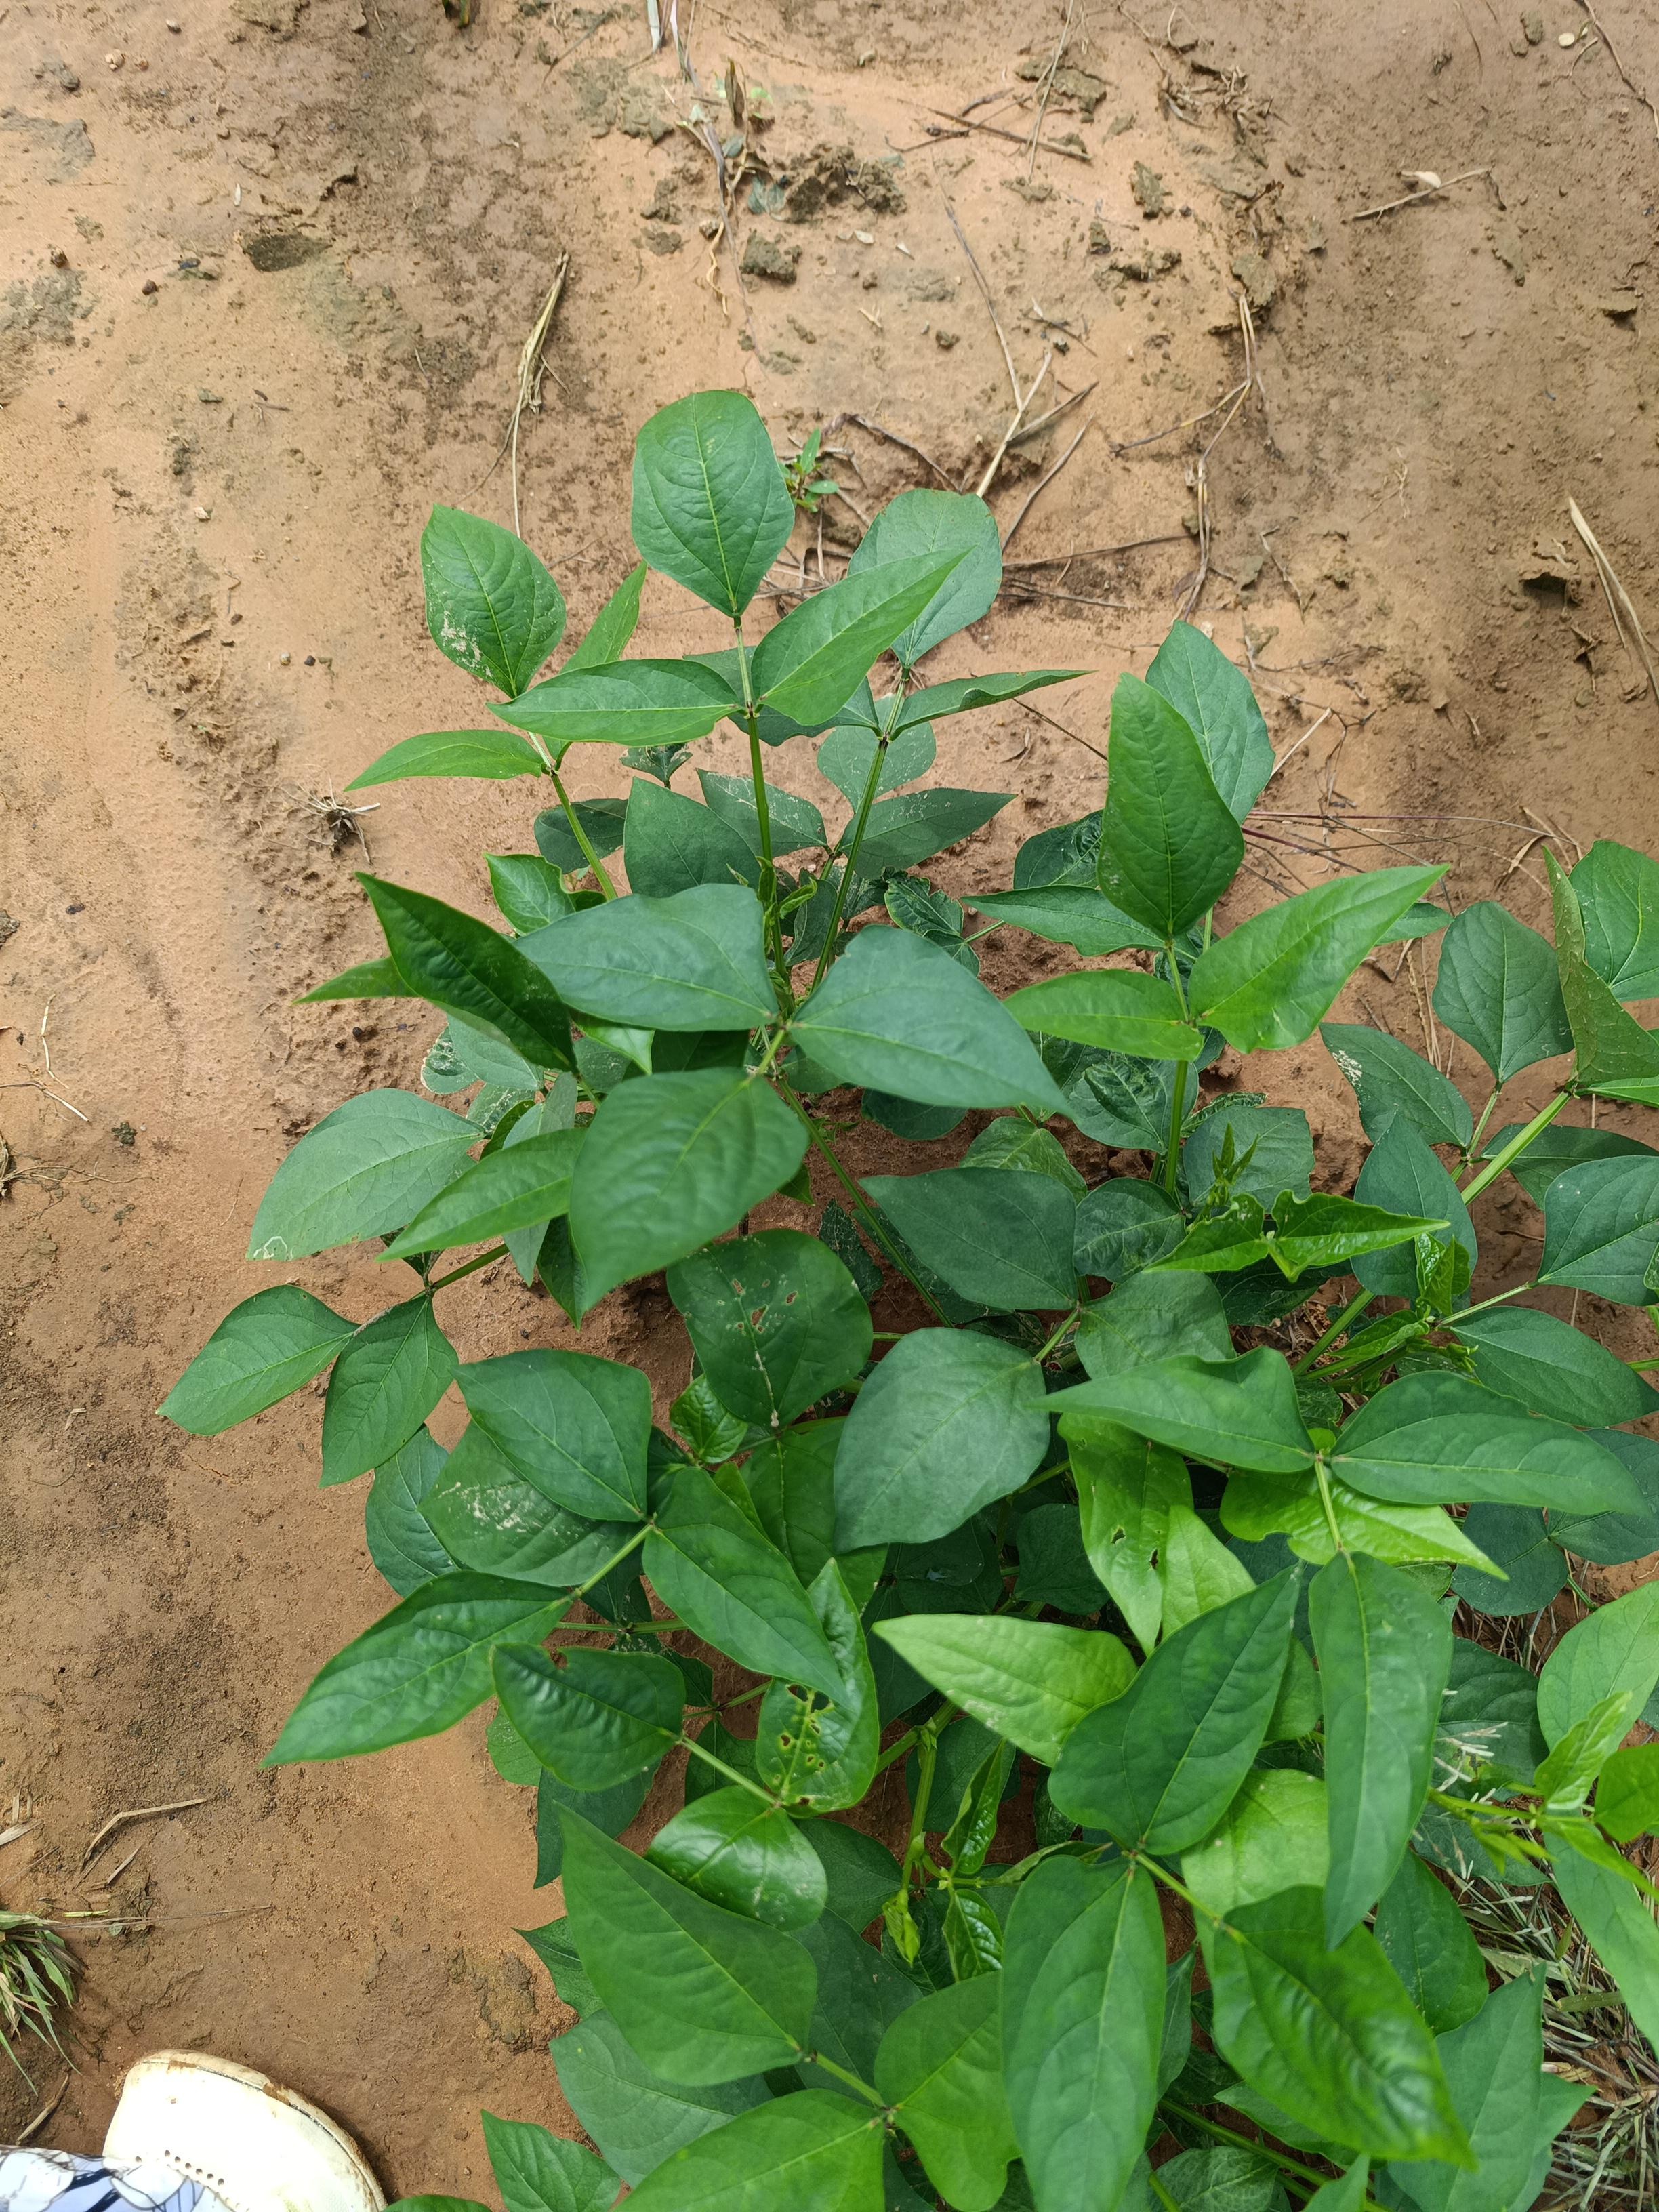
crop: cowpea
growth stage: emergence
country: Nigeria
